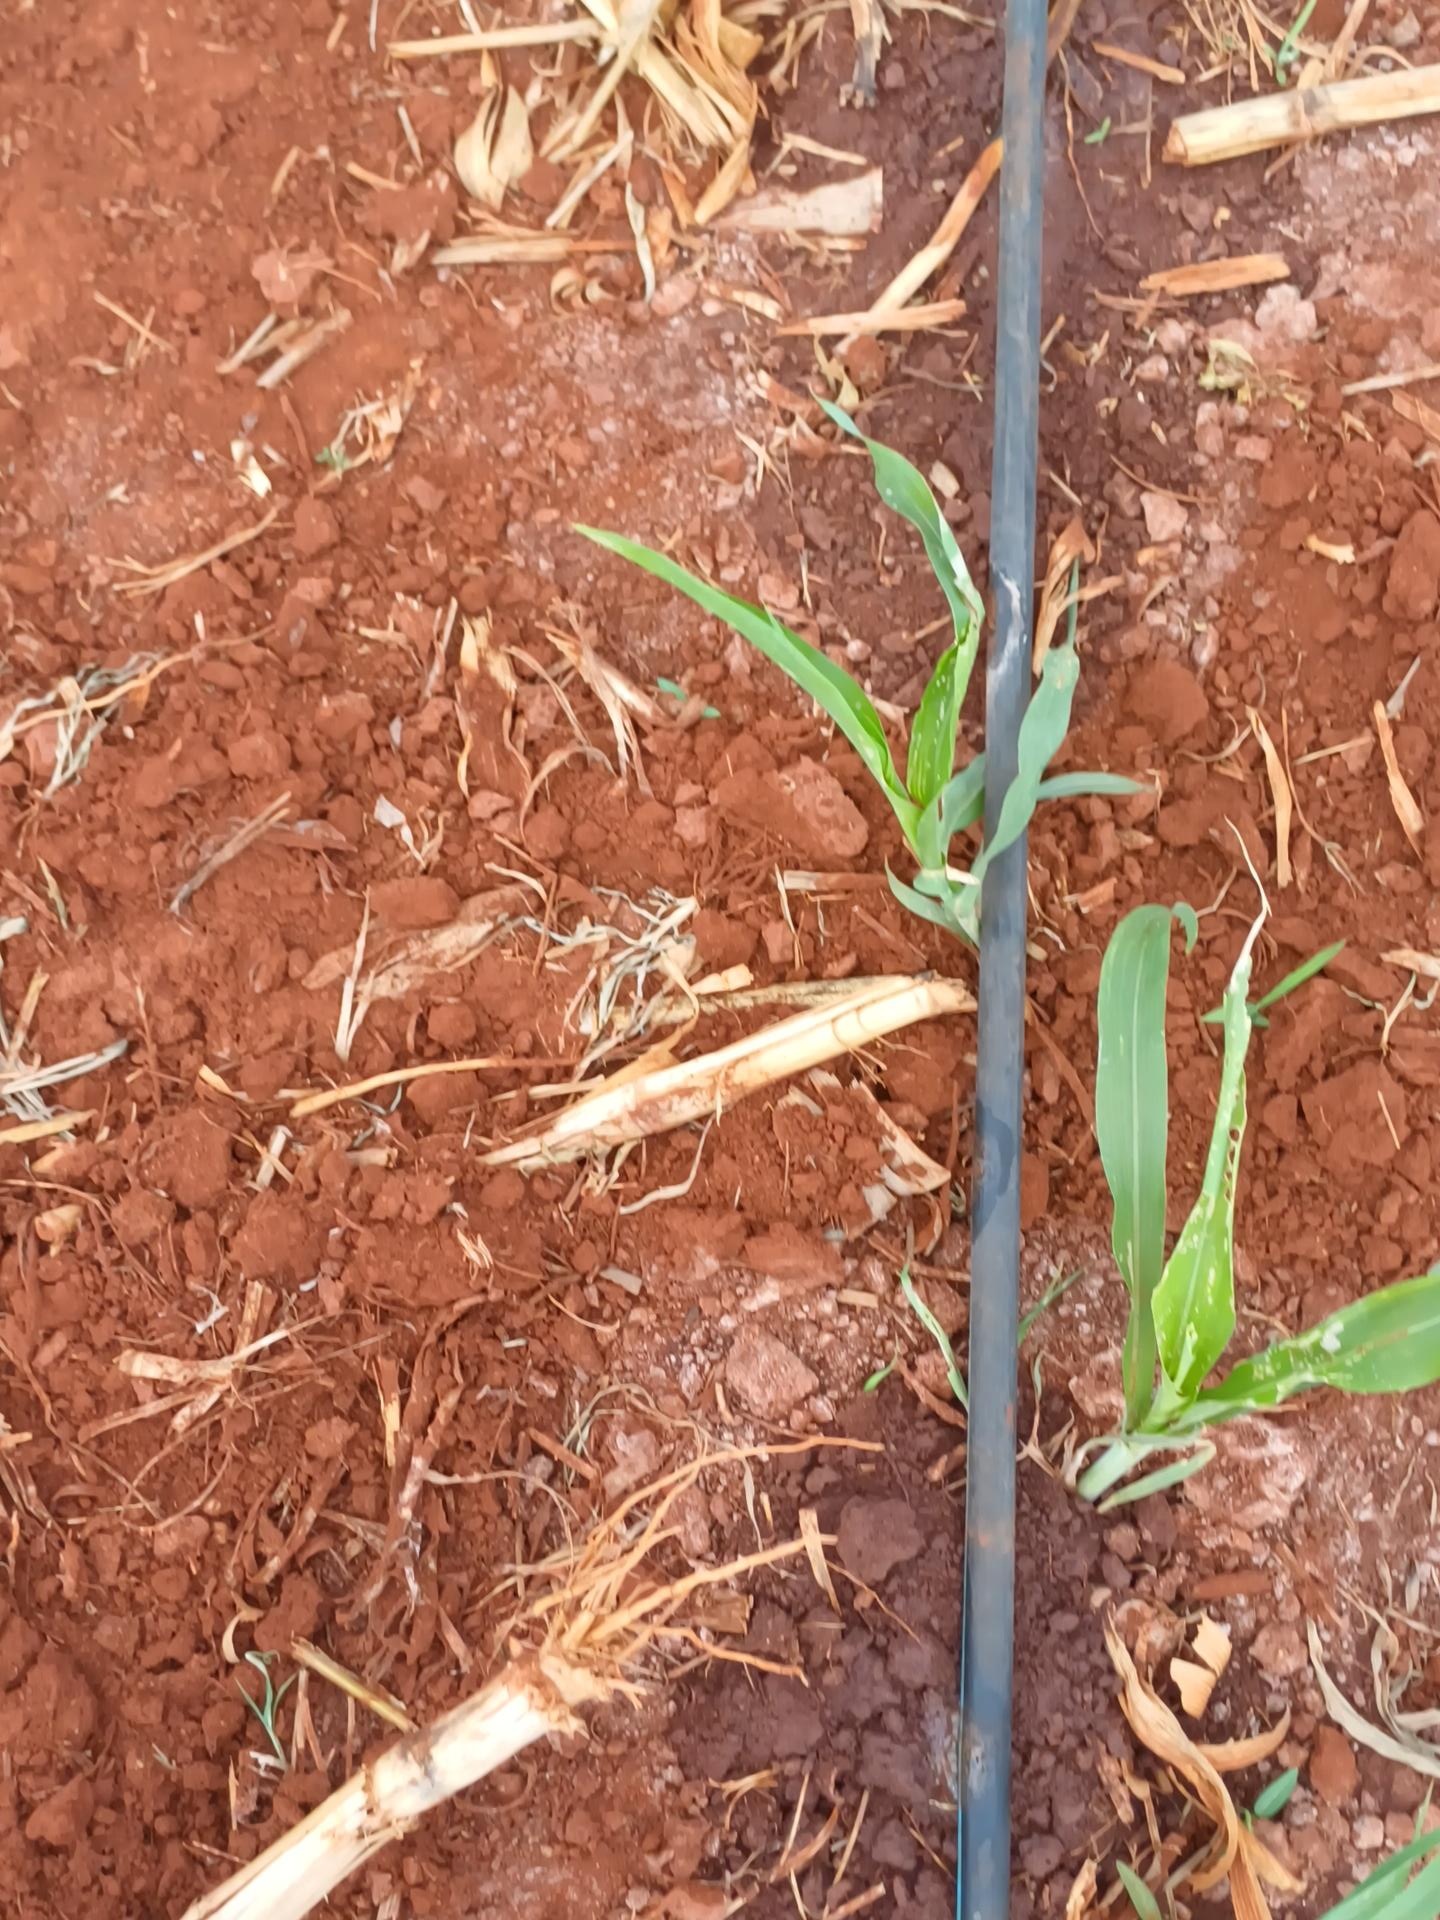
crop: sorghum
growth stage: vegetative
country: Kenya
